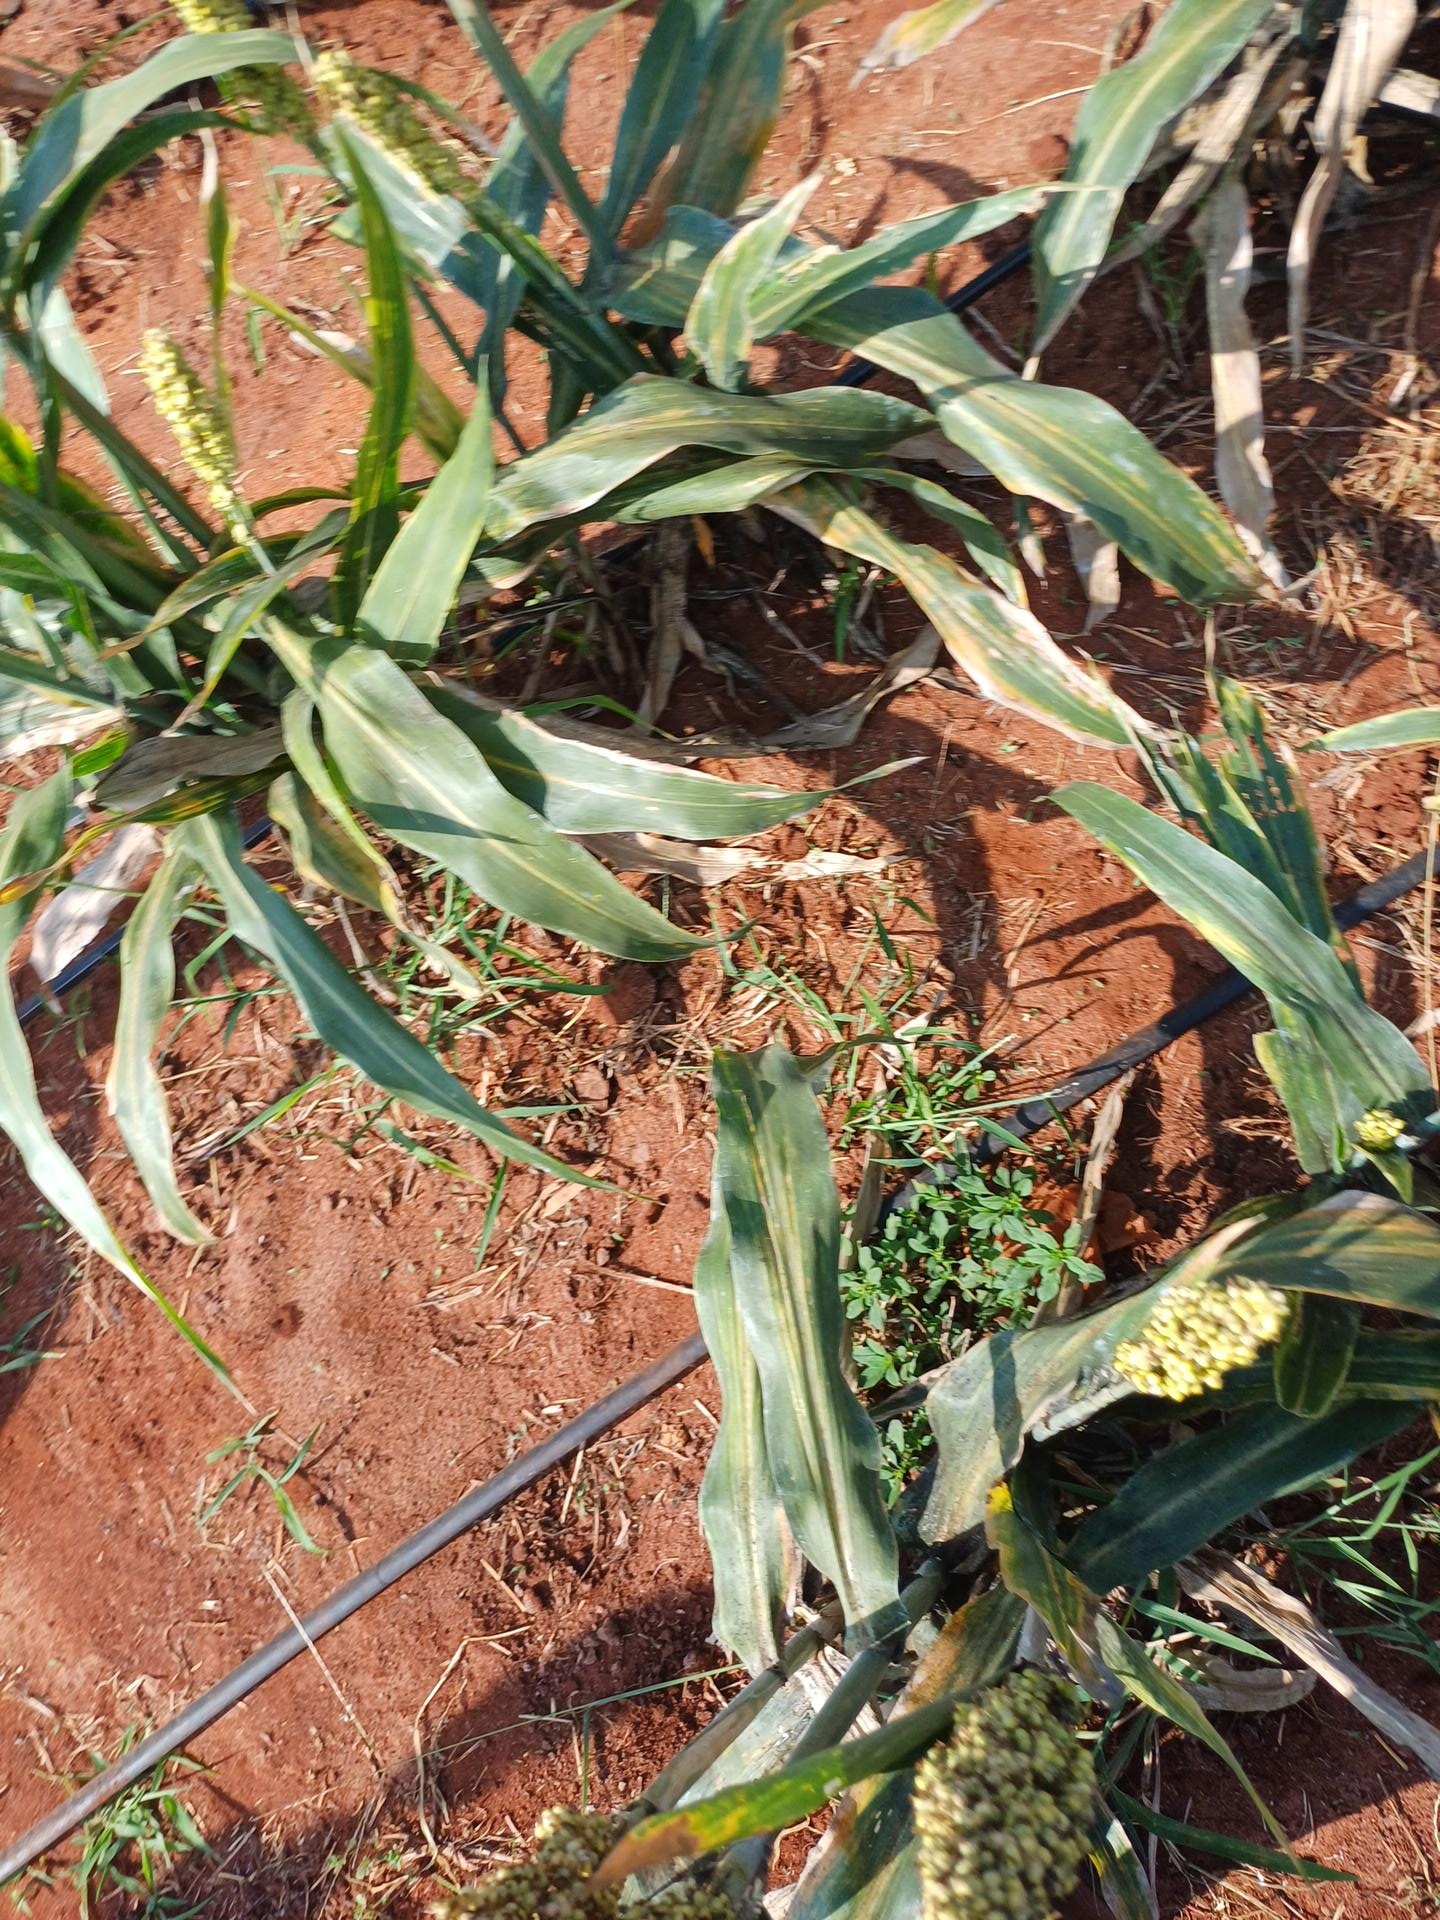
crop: sorghum
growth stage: maturity
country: Kenya
